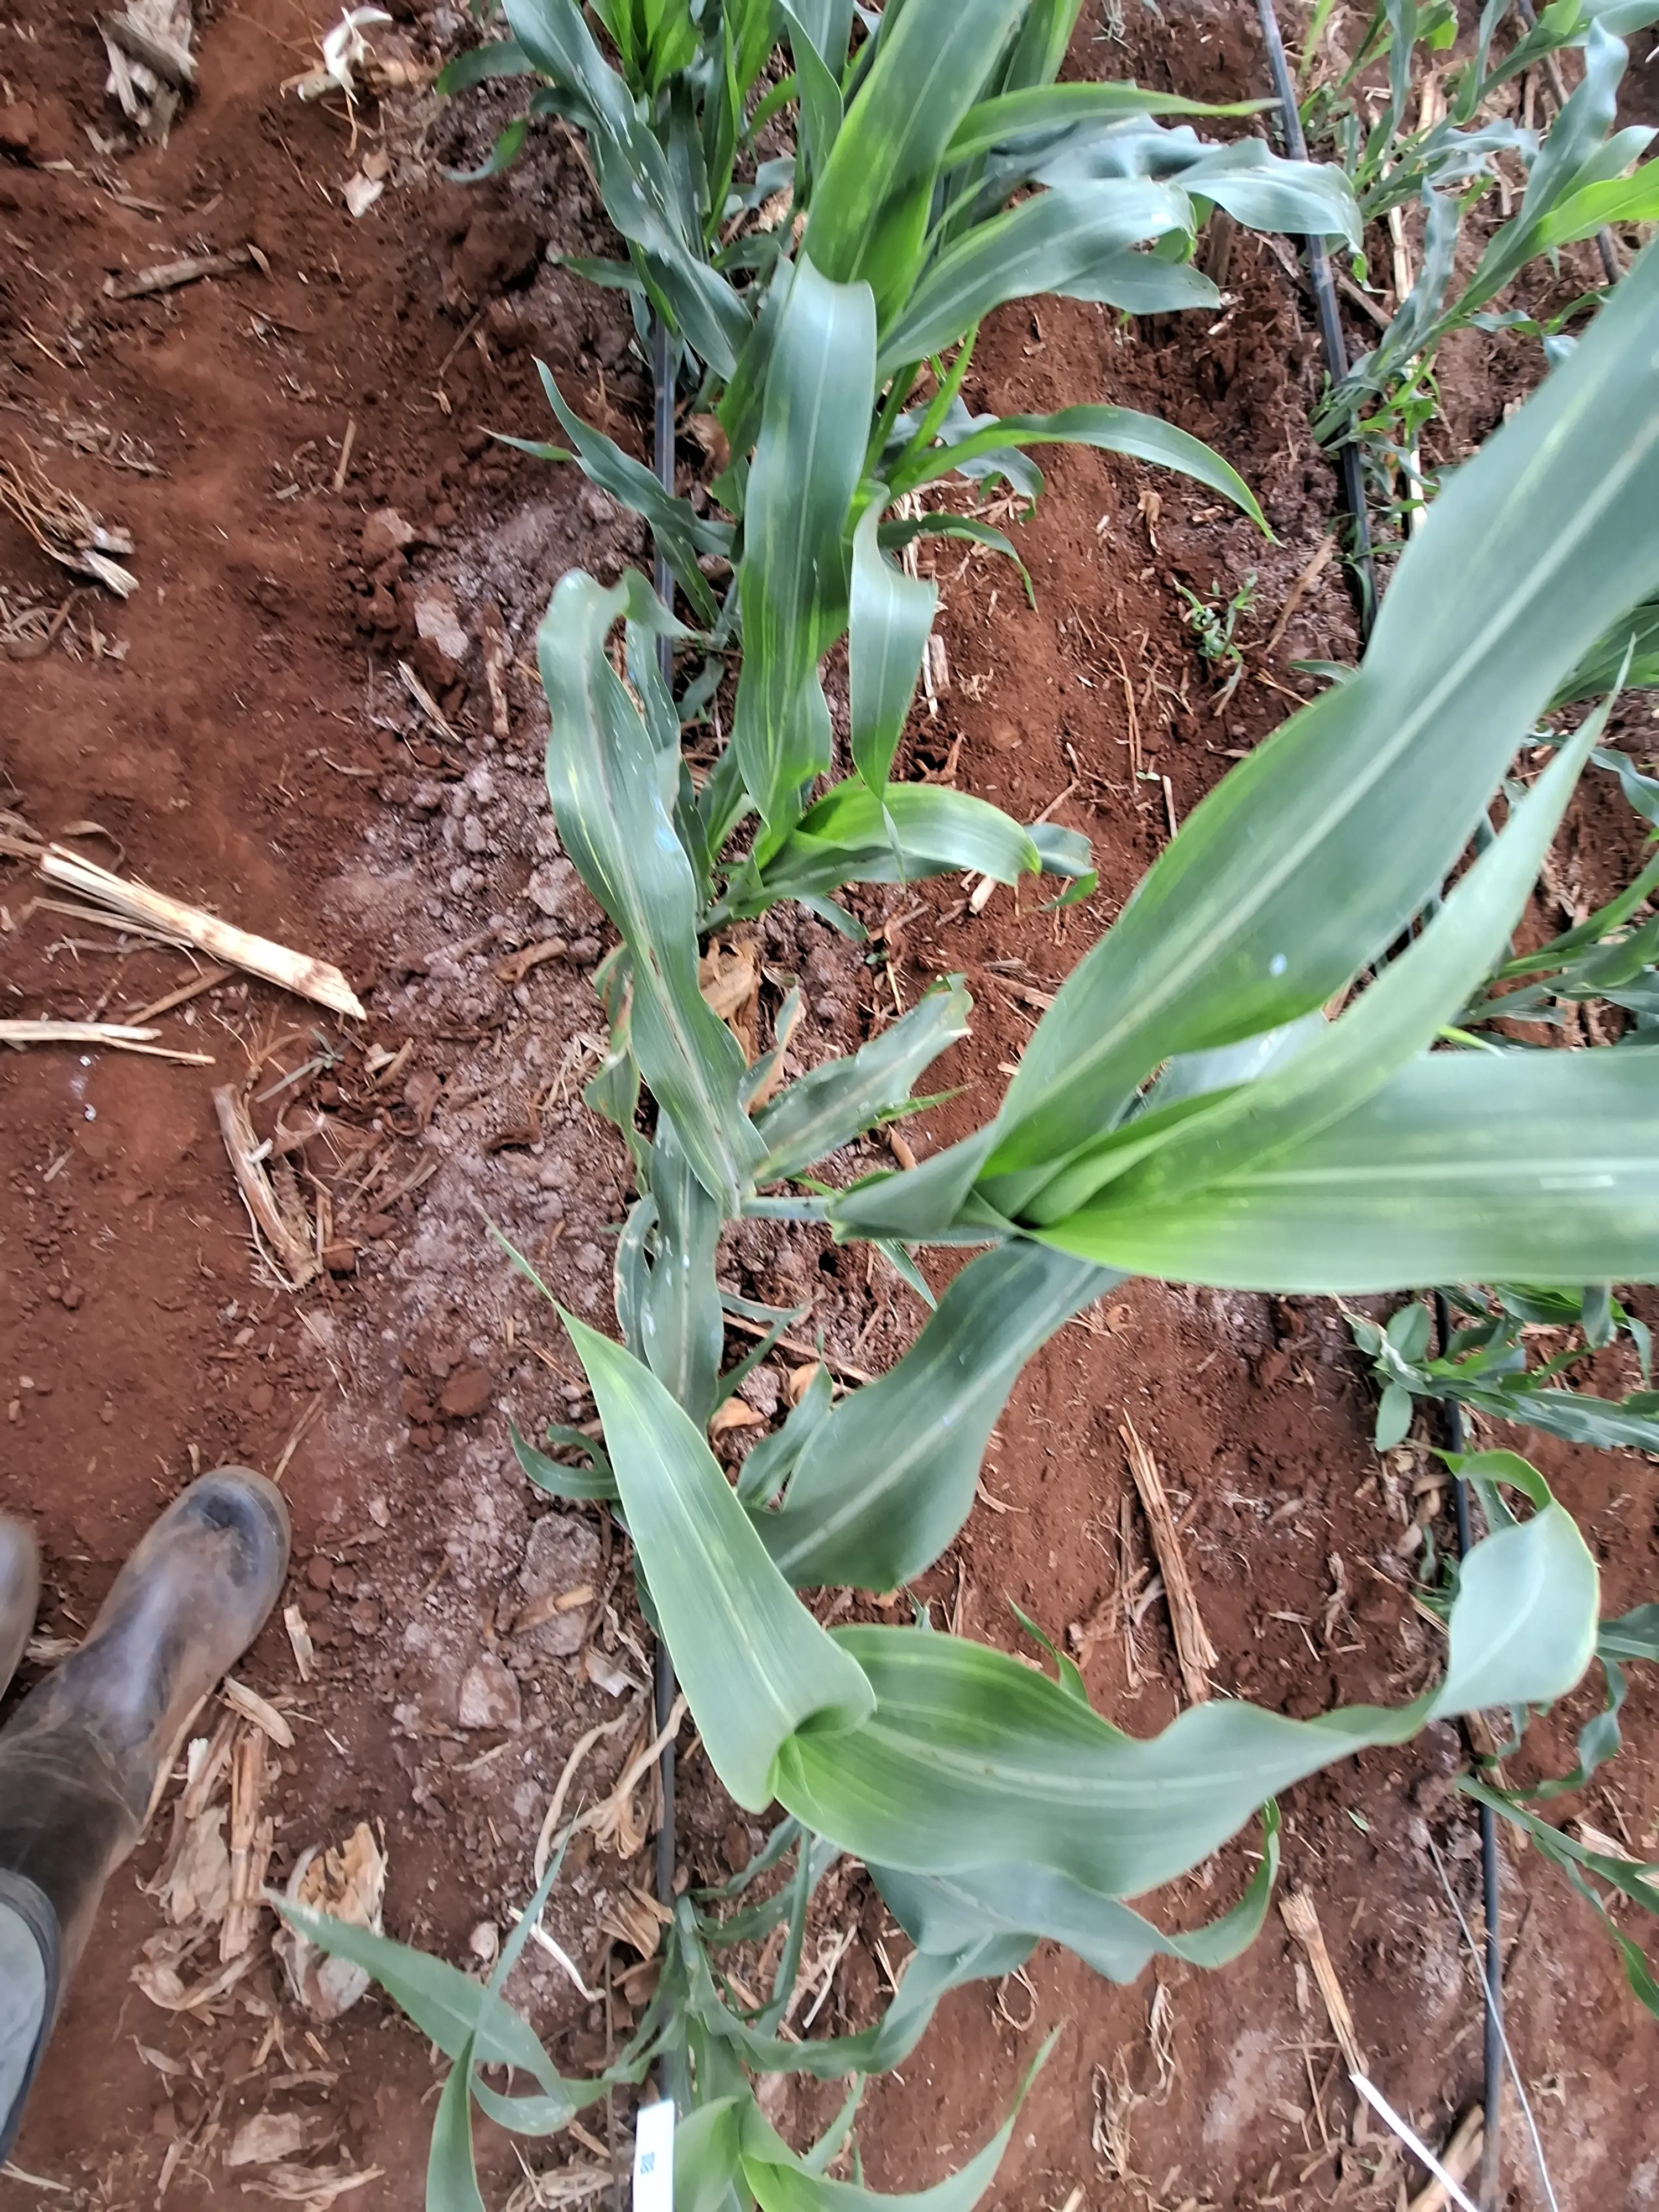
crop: sorghum
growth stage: vegetative
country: Kenya
